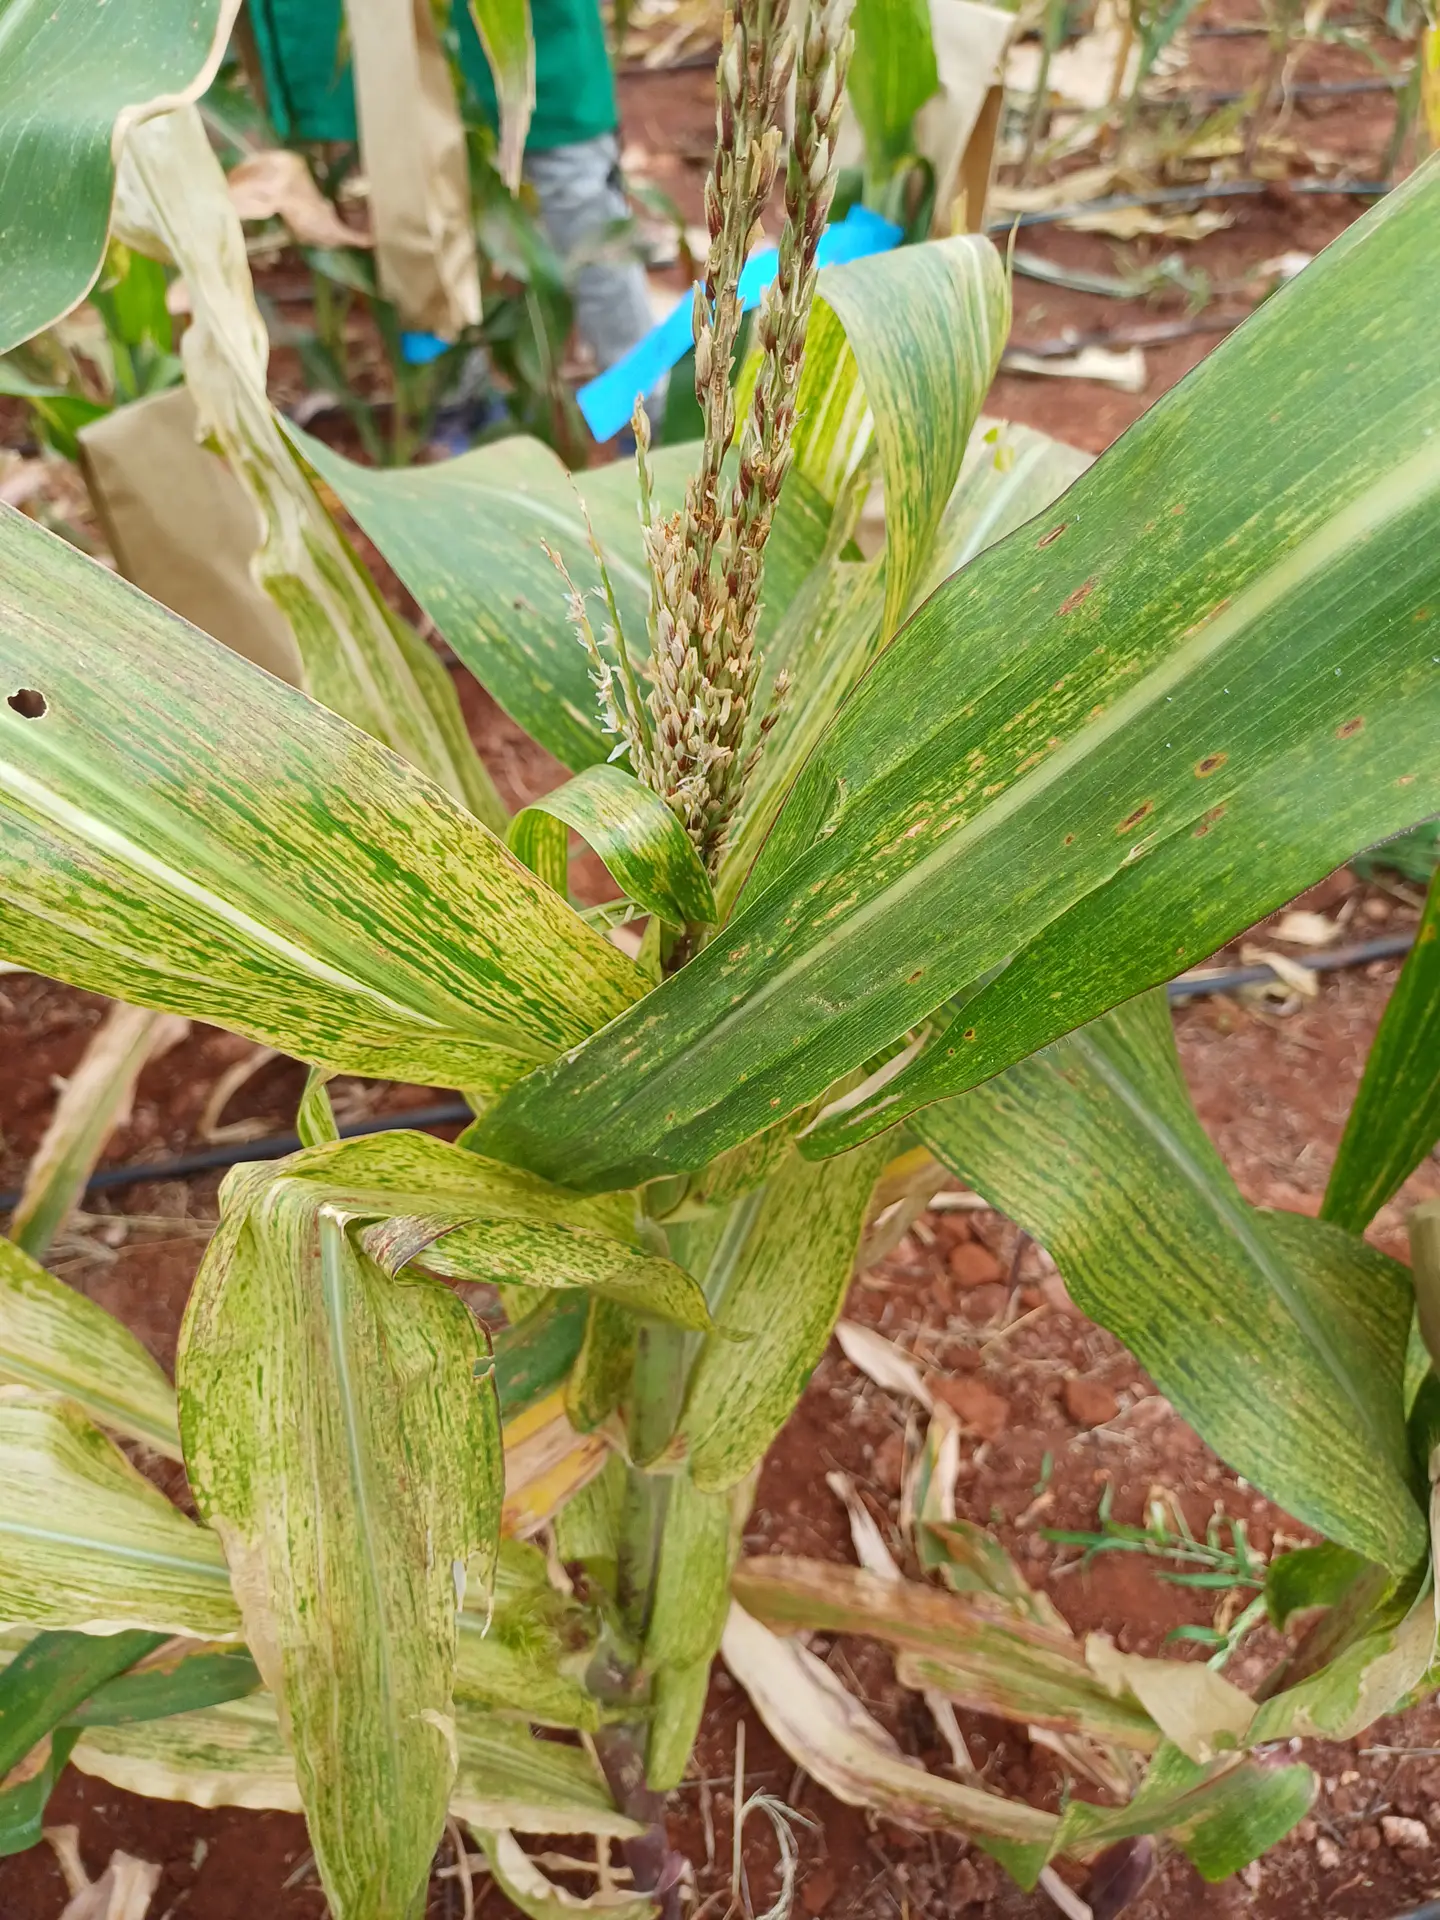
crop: maize
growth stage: flowering
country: Kenya
